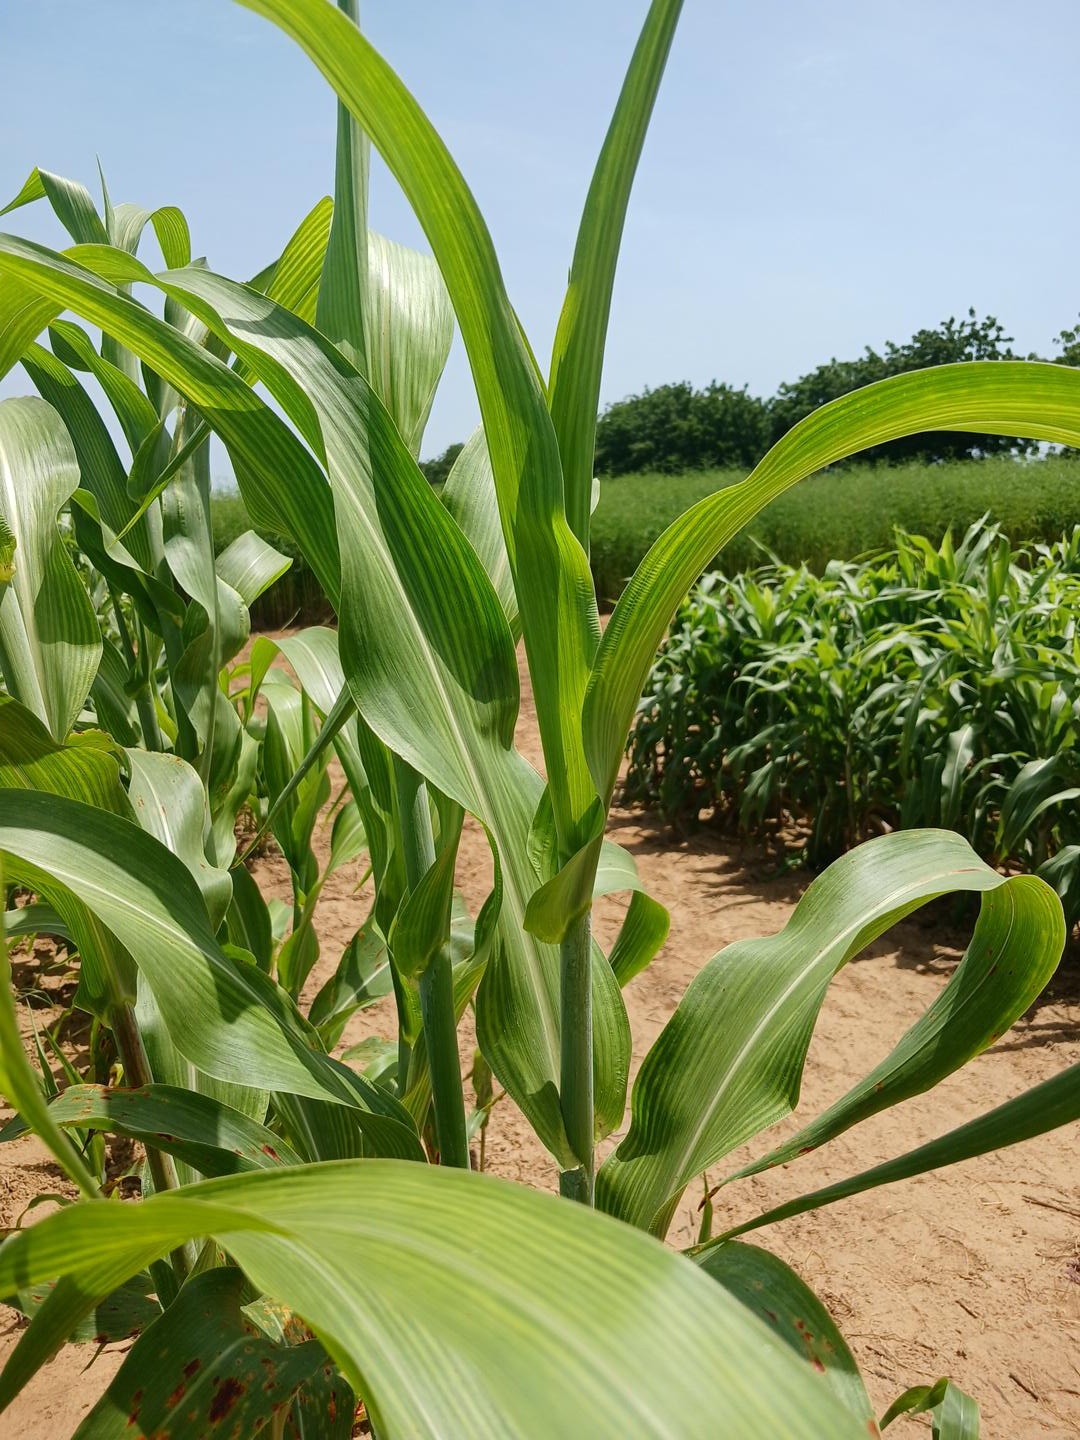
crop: sorghum
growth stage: vegetative
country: Senegal
